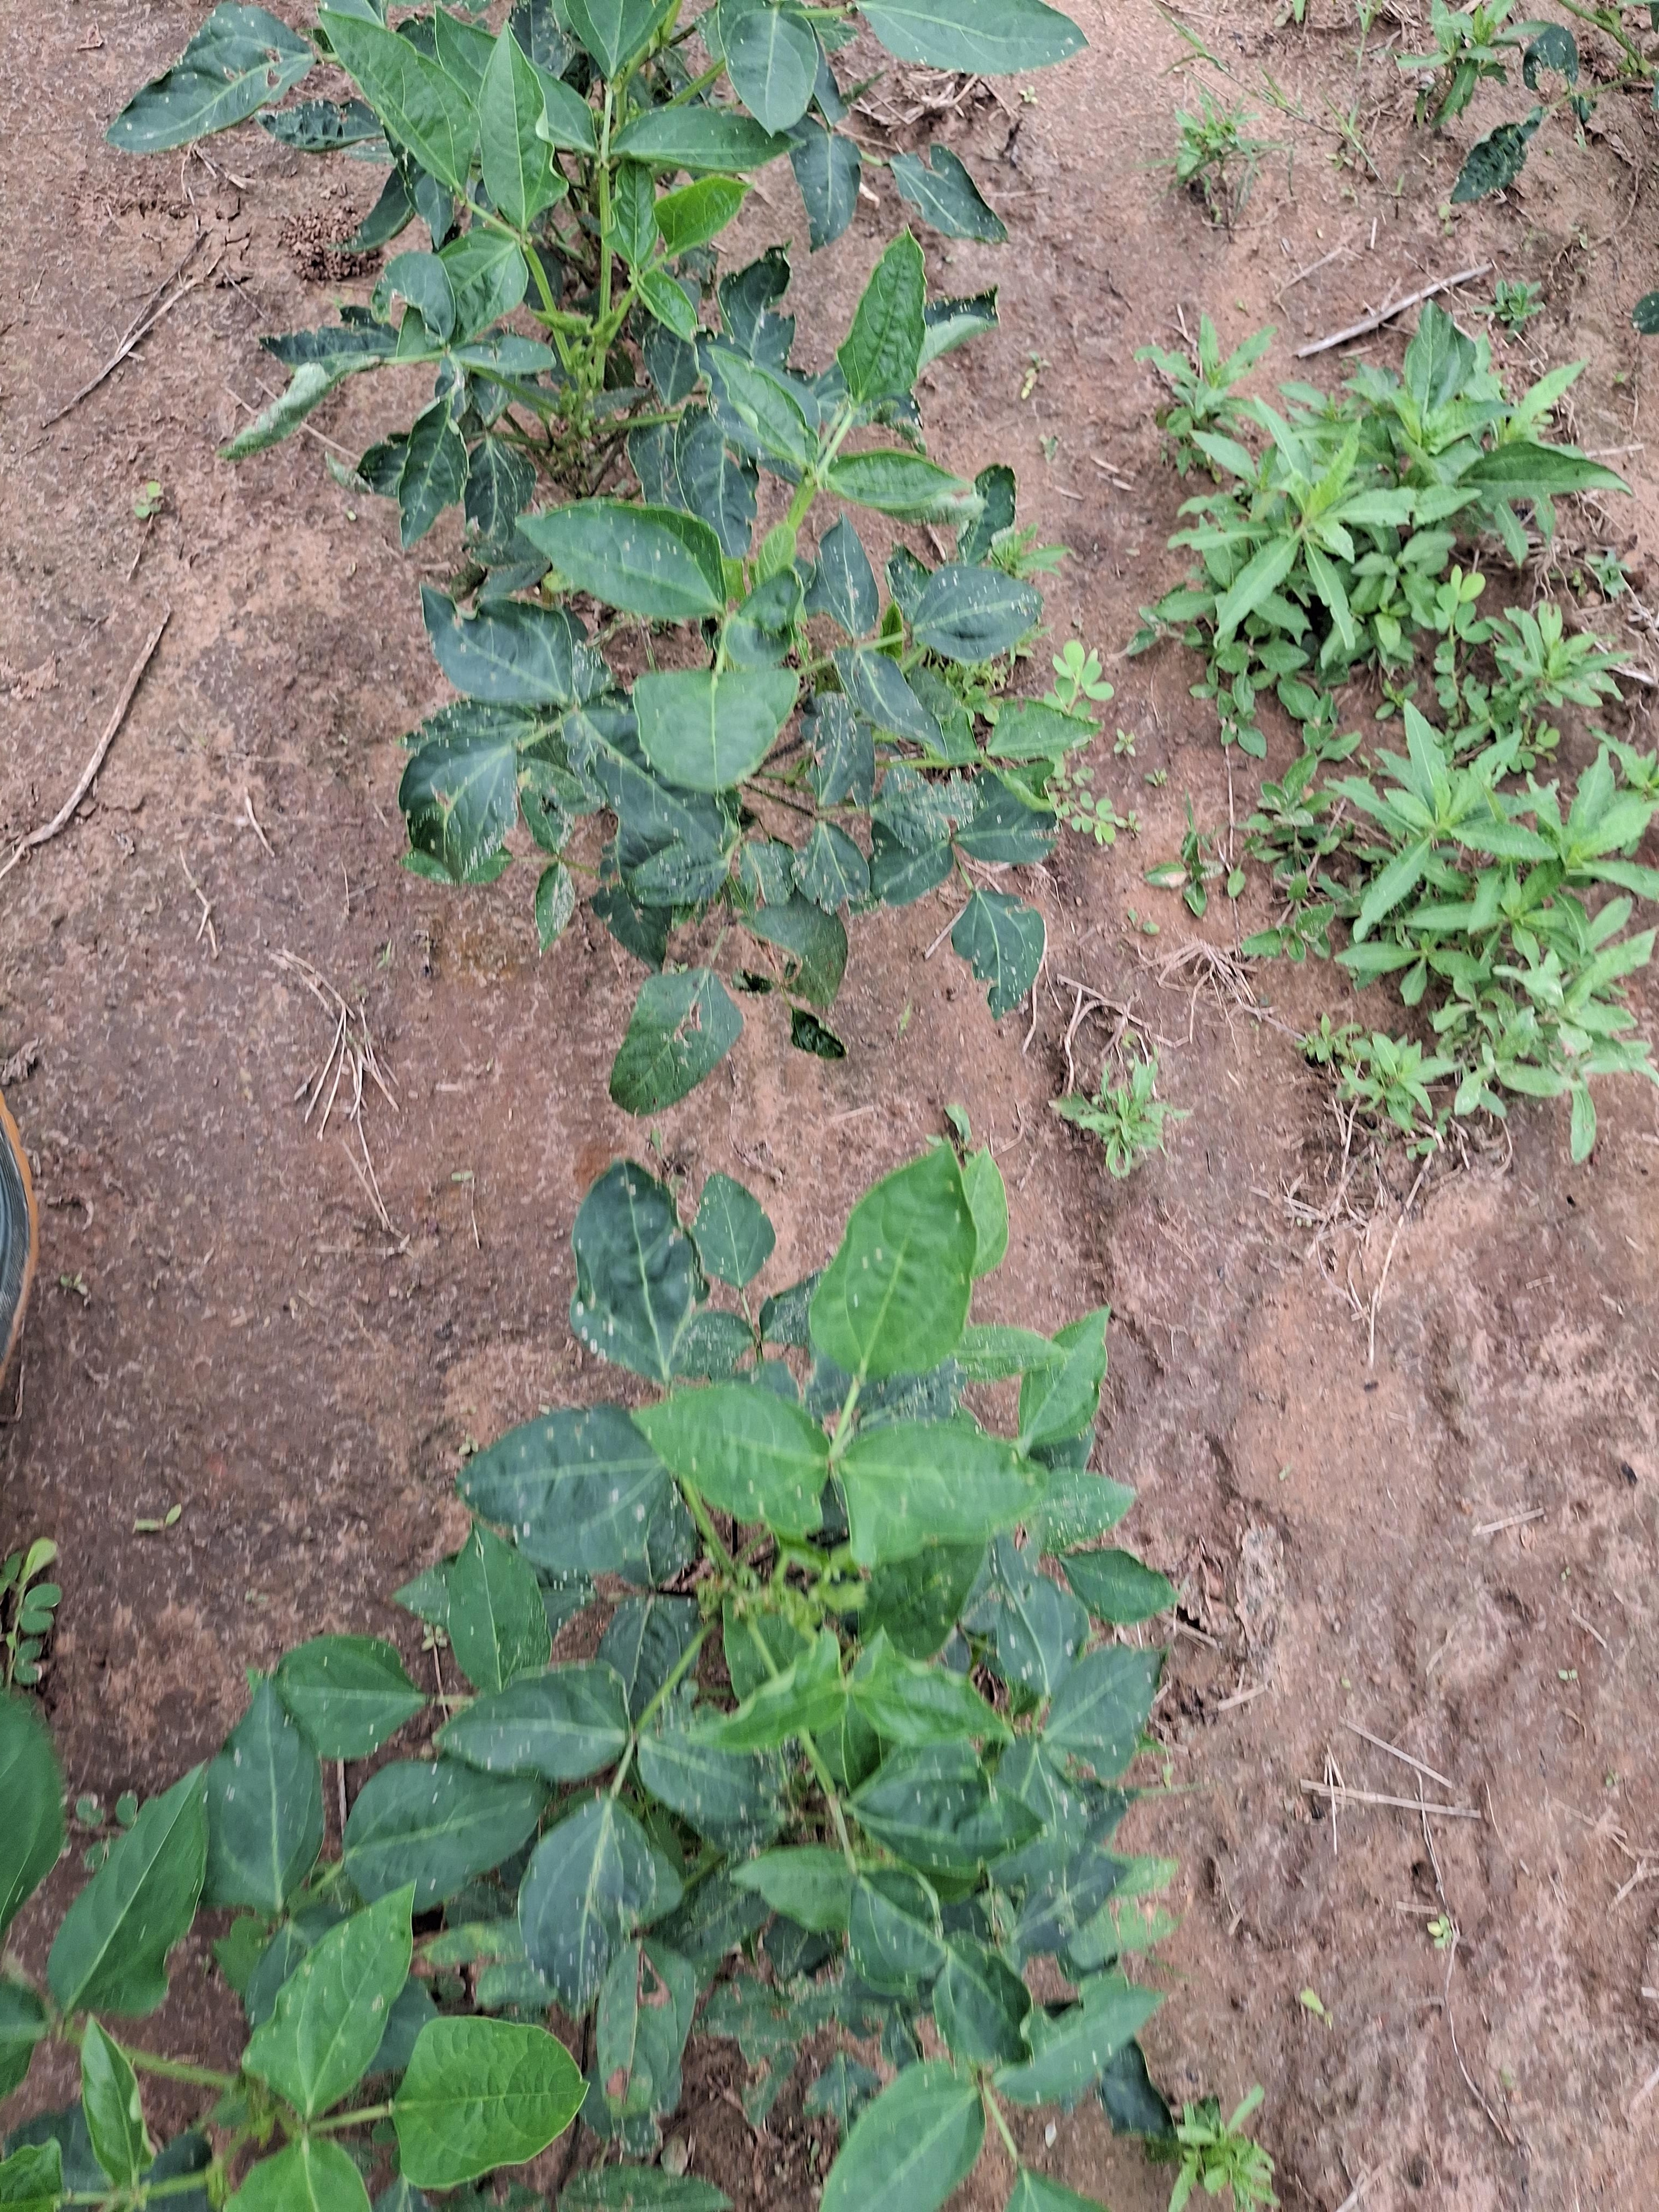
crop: cowpea
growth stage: vegetative
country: Nigeria
